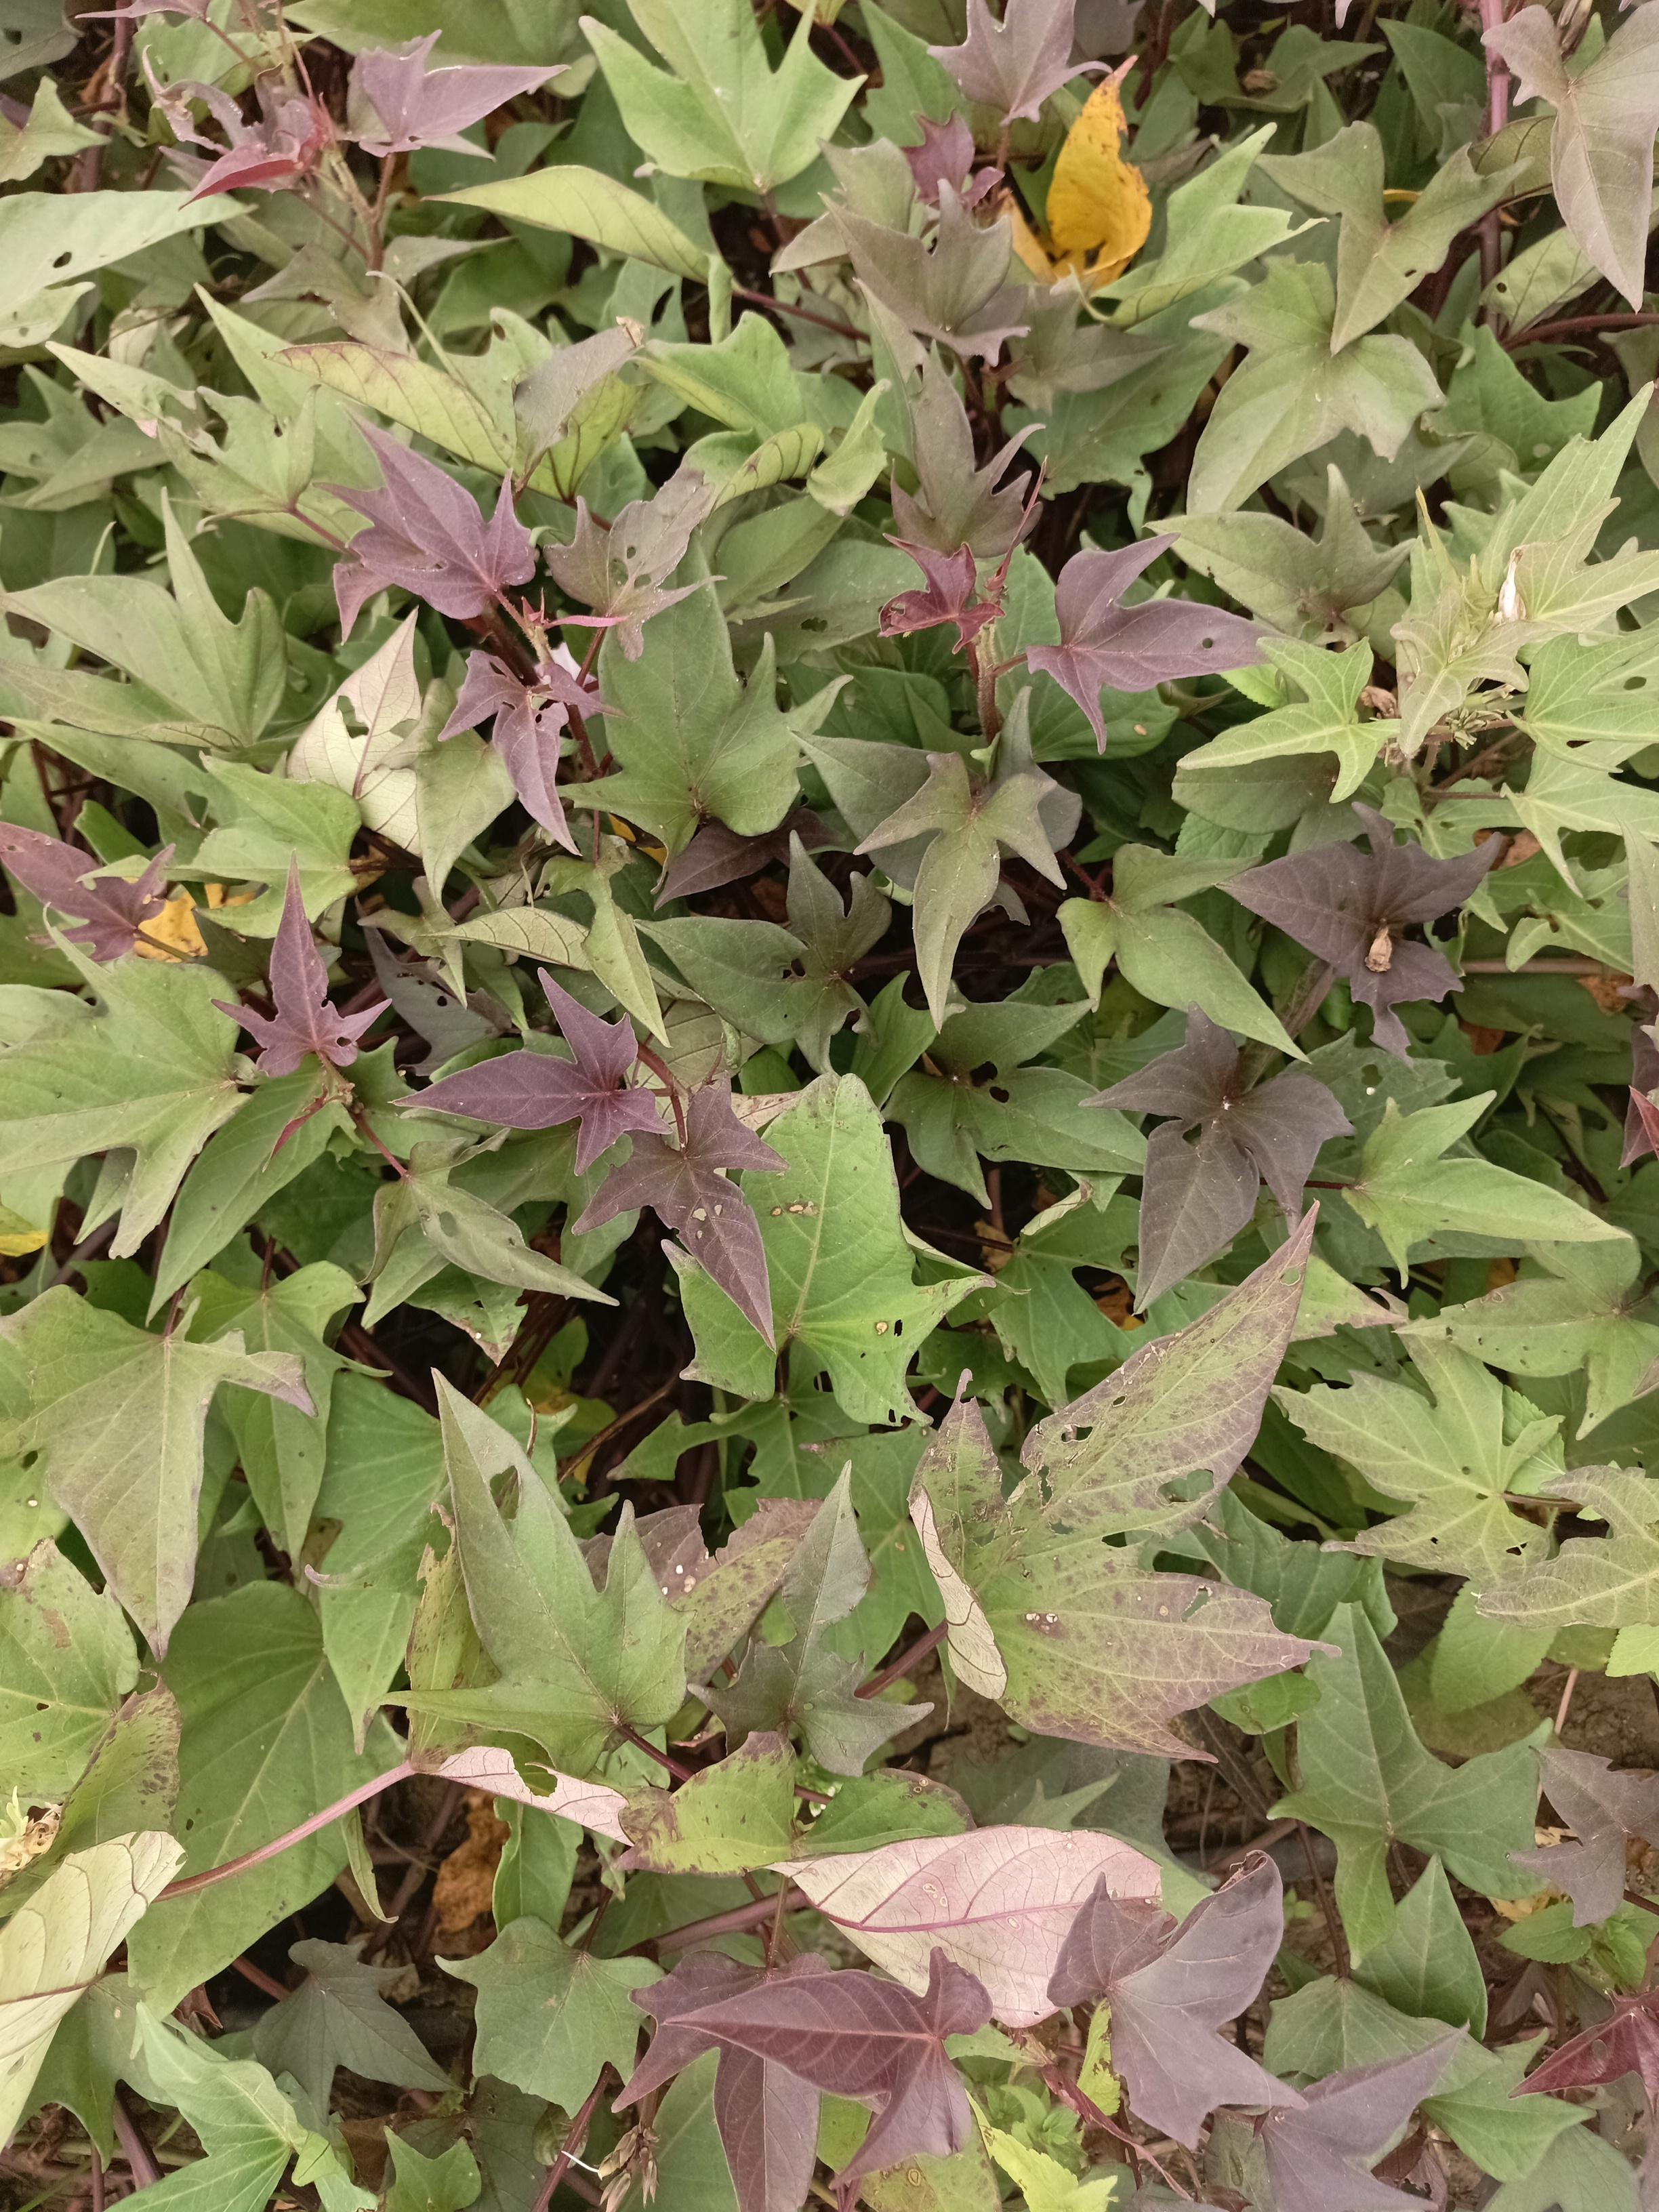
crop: sweet potato
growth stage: flowering
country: Tanzania
